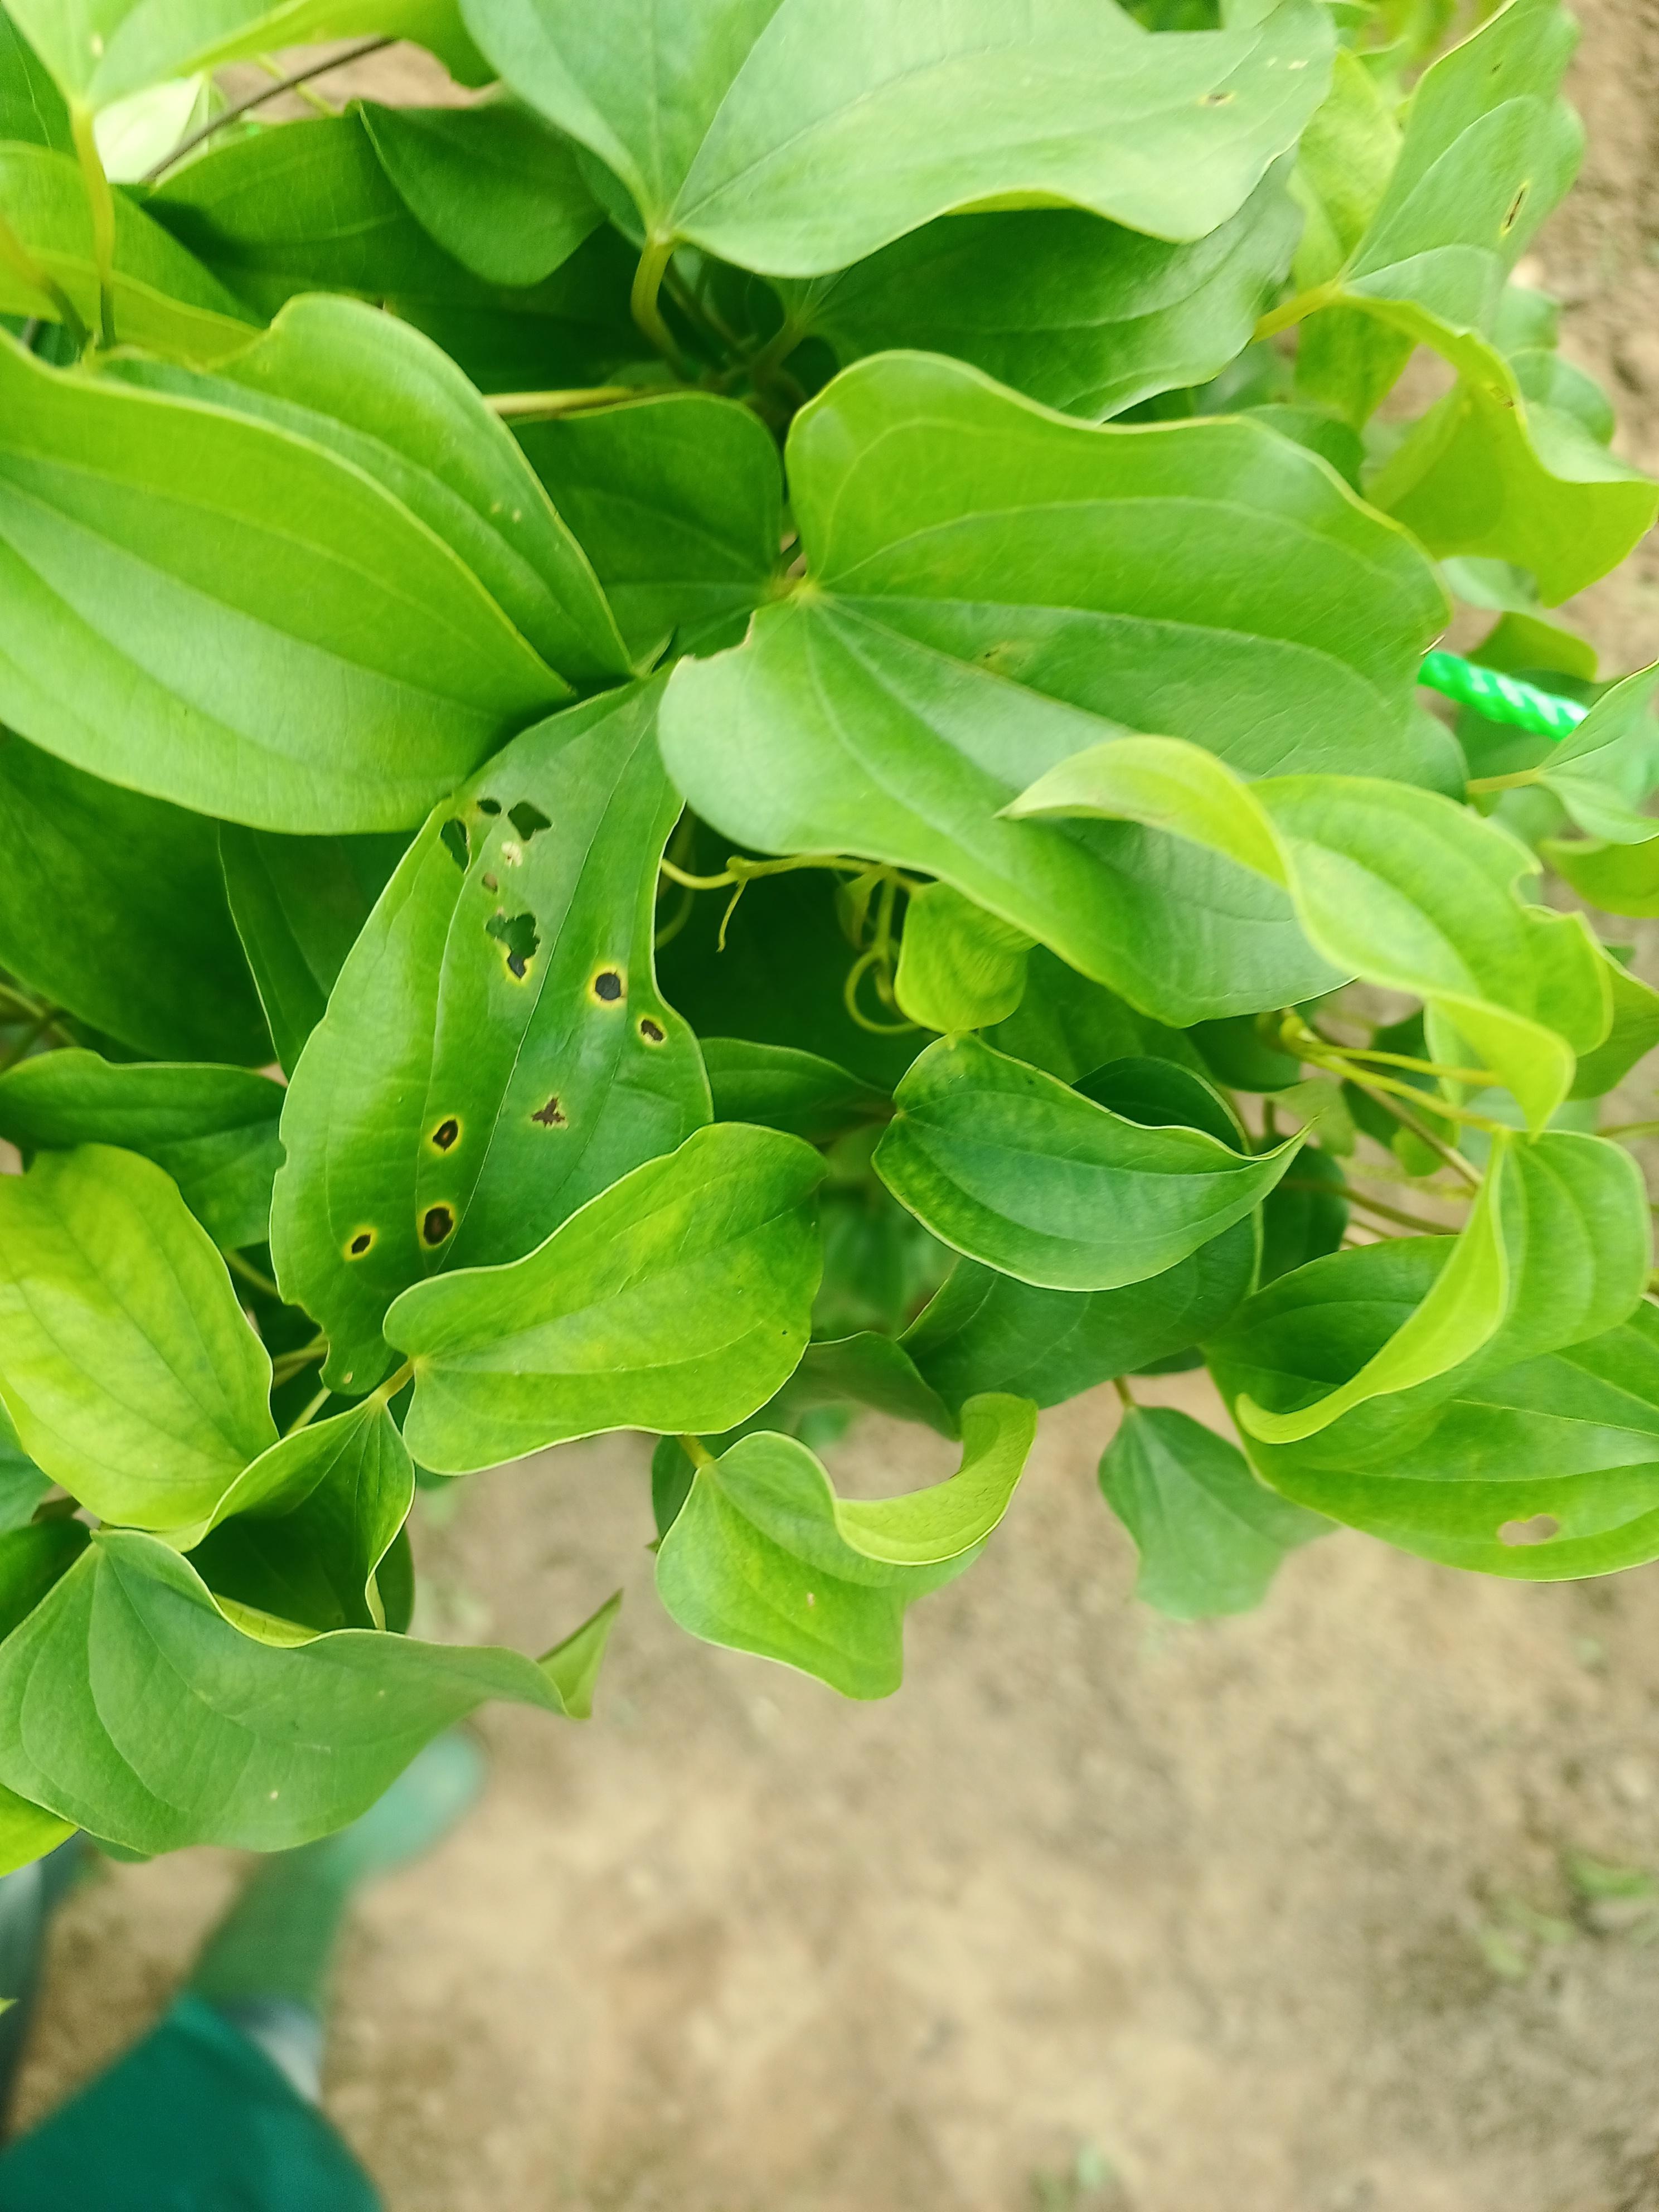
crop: yam
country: Nigeria
